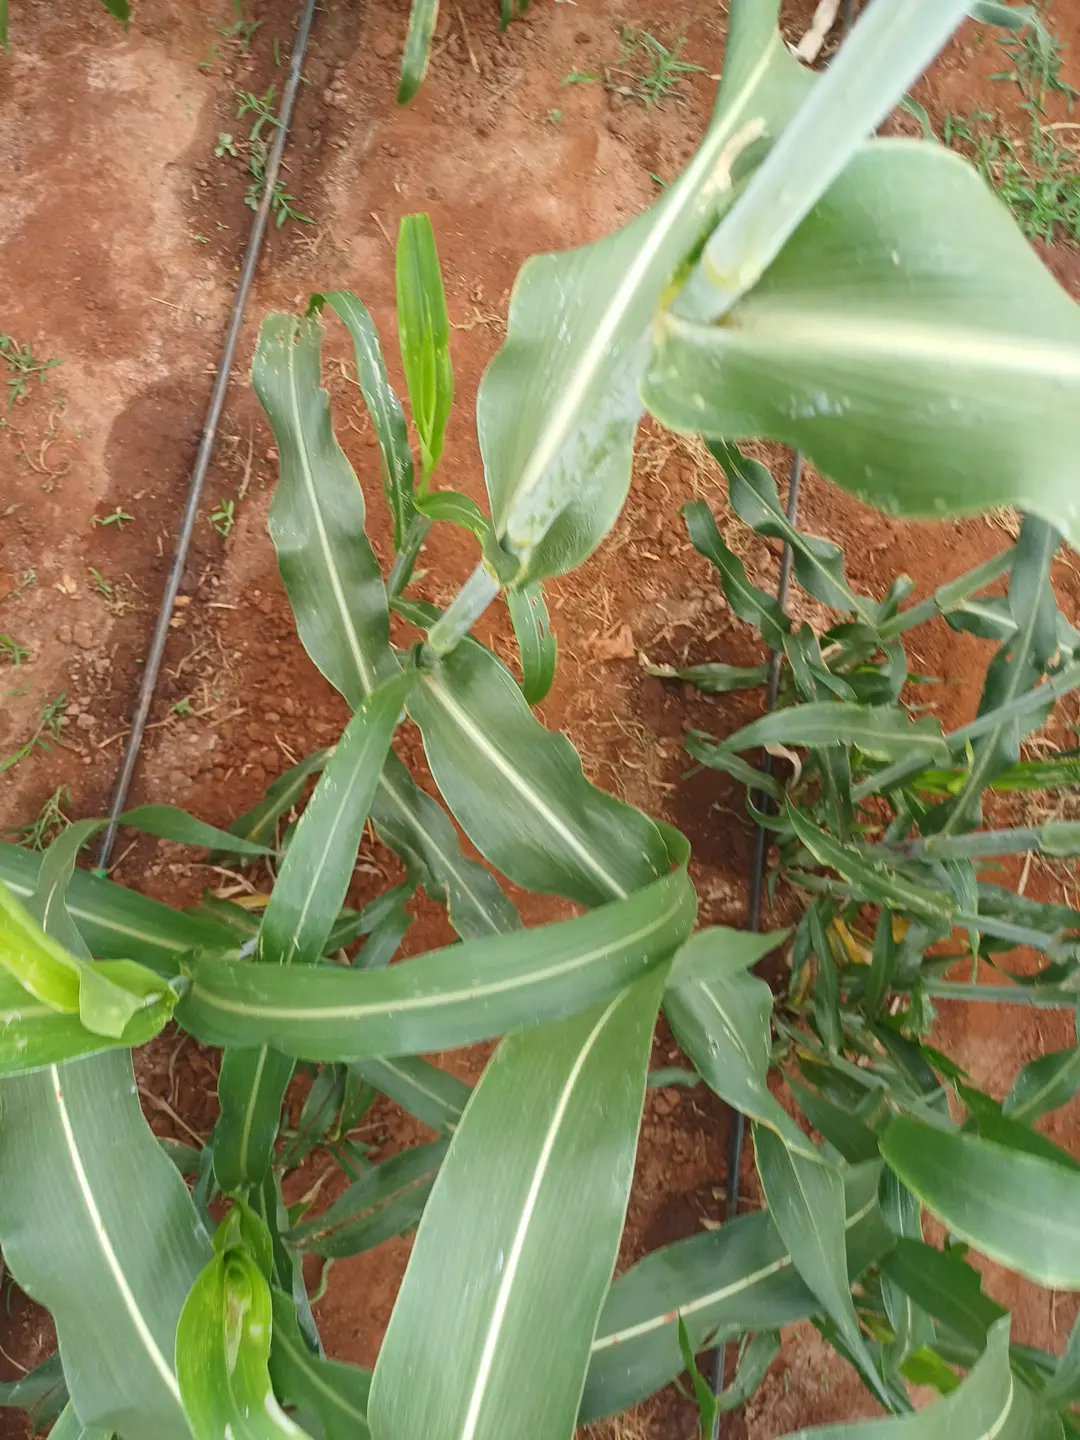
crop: sorghum
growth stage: flowering
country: Kenya
